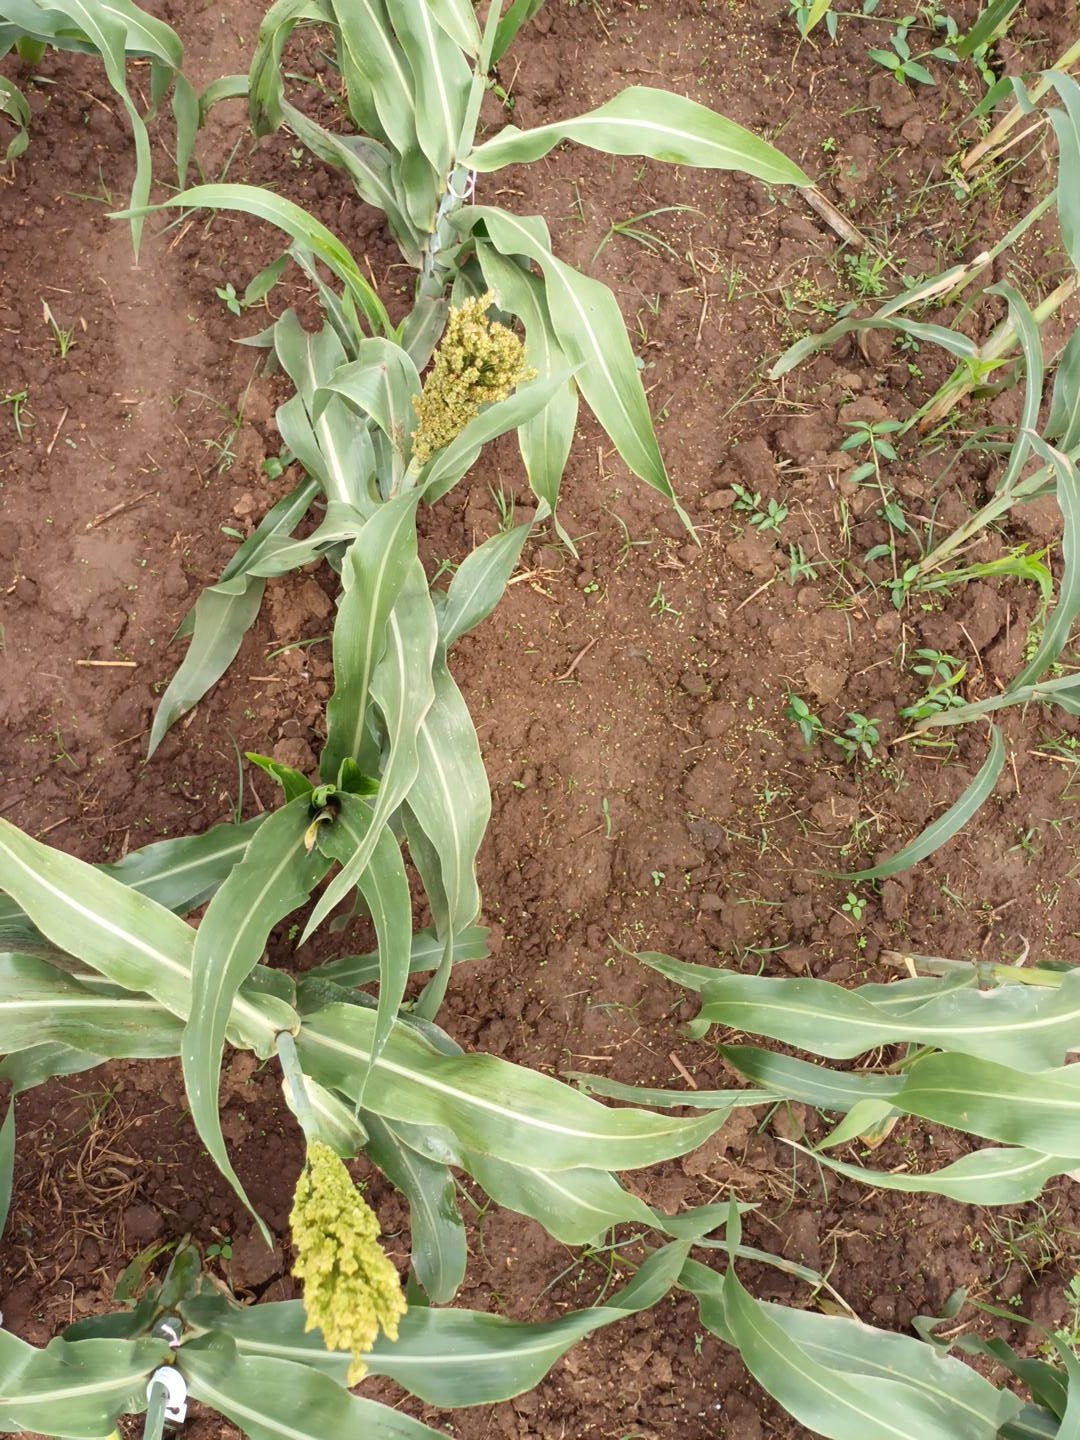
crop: sorghum
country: Kenya
